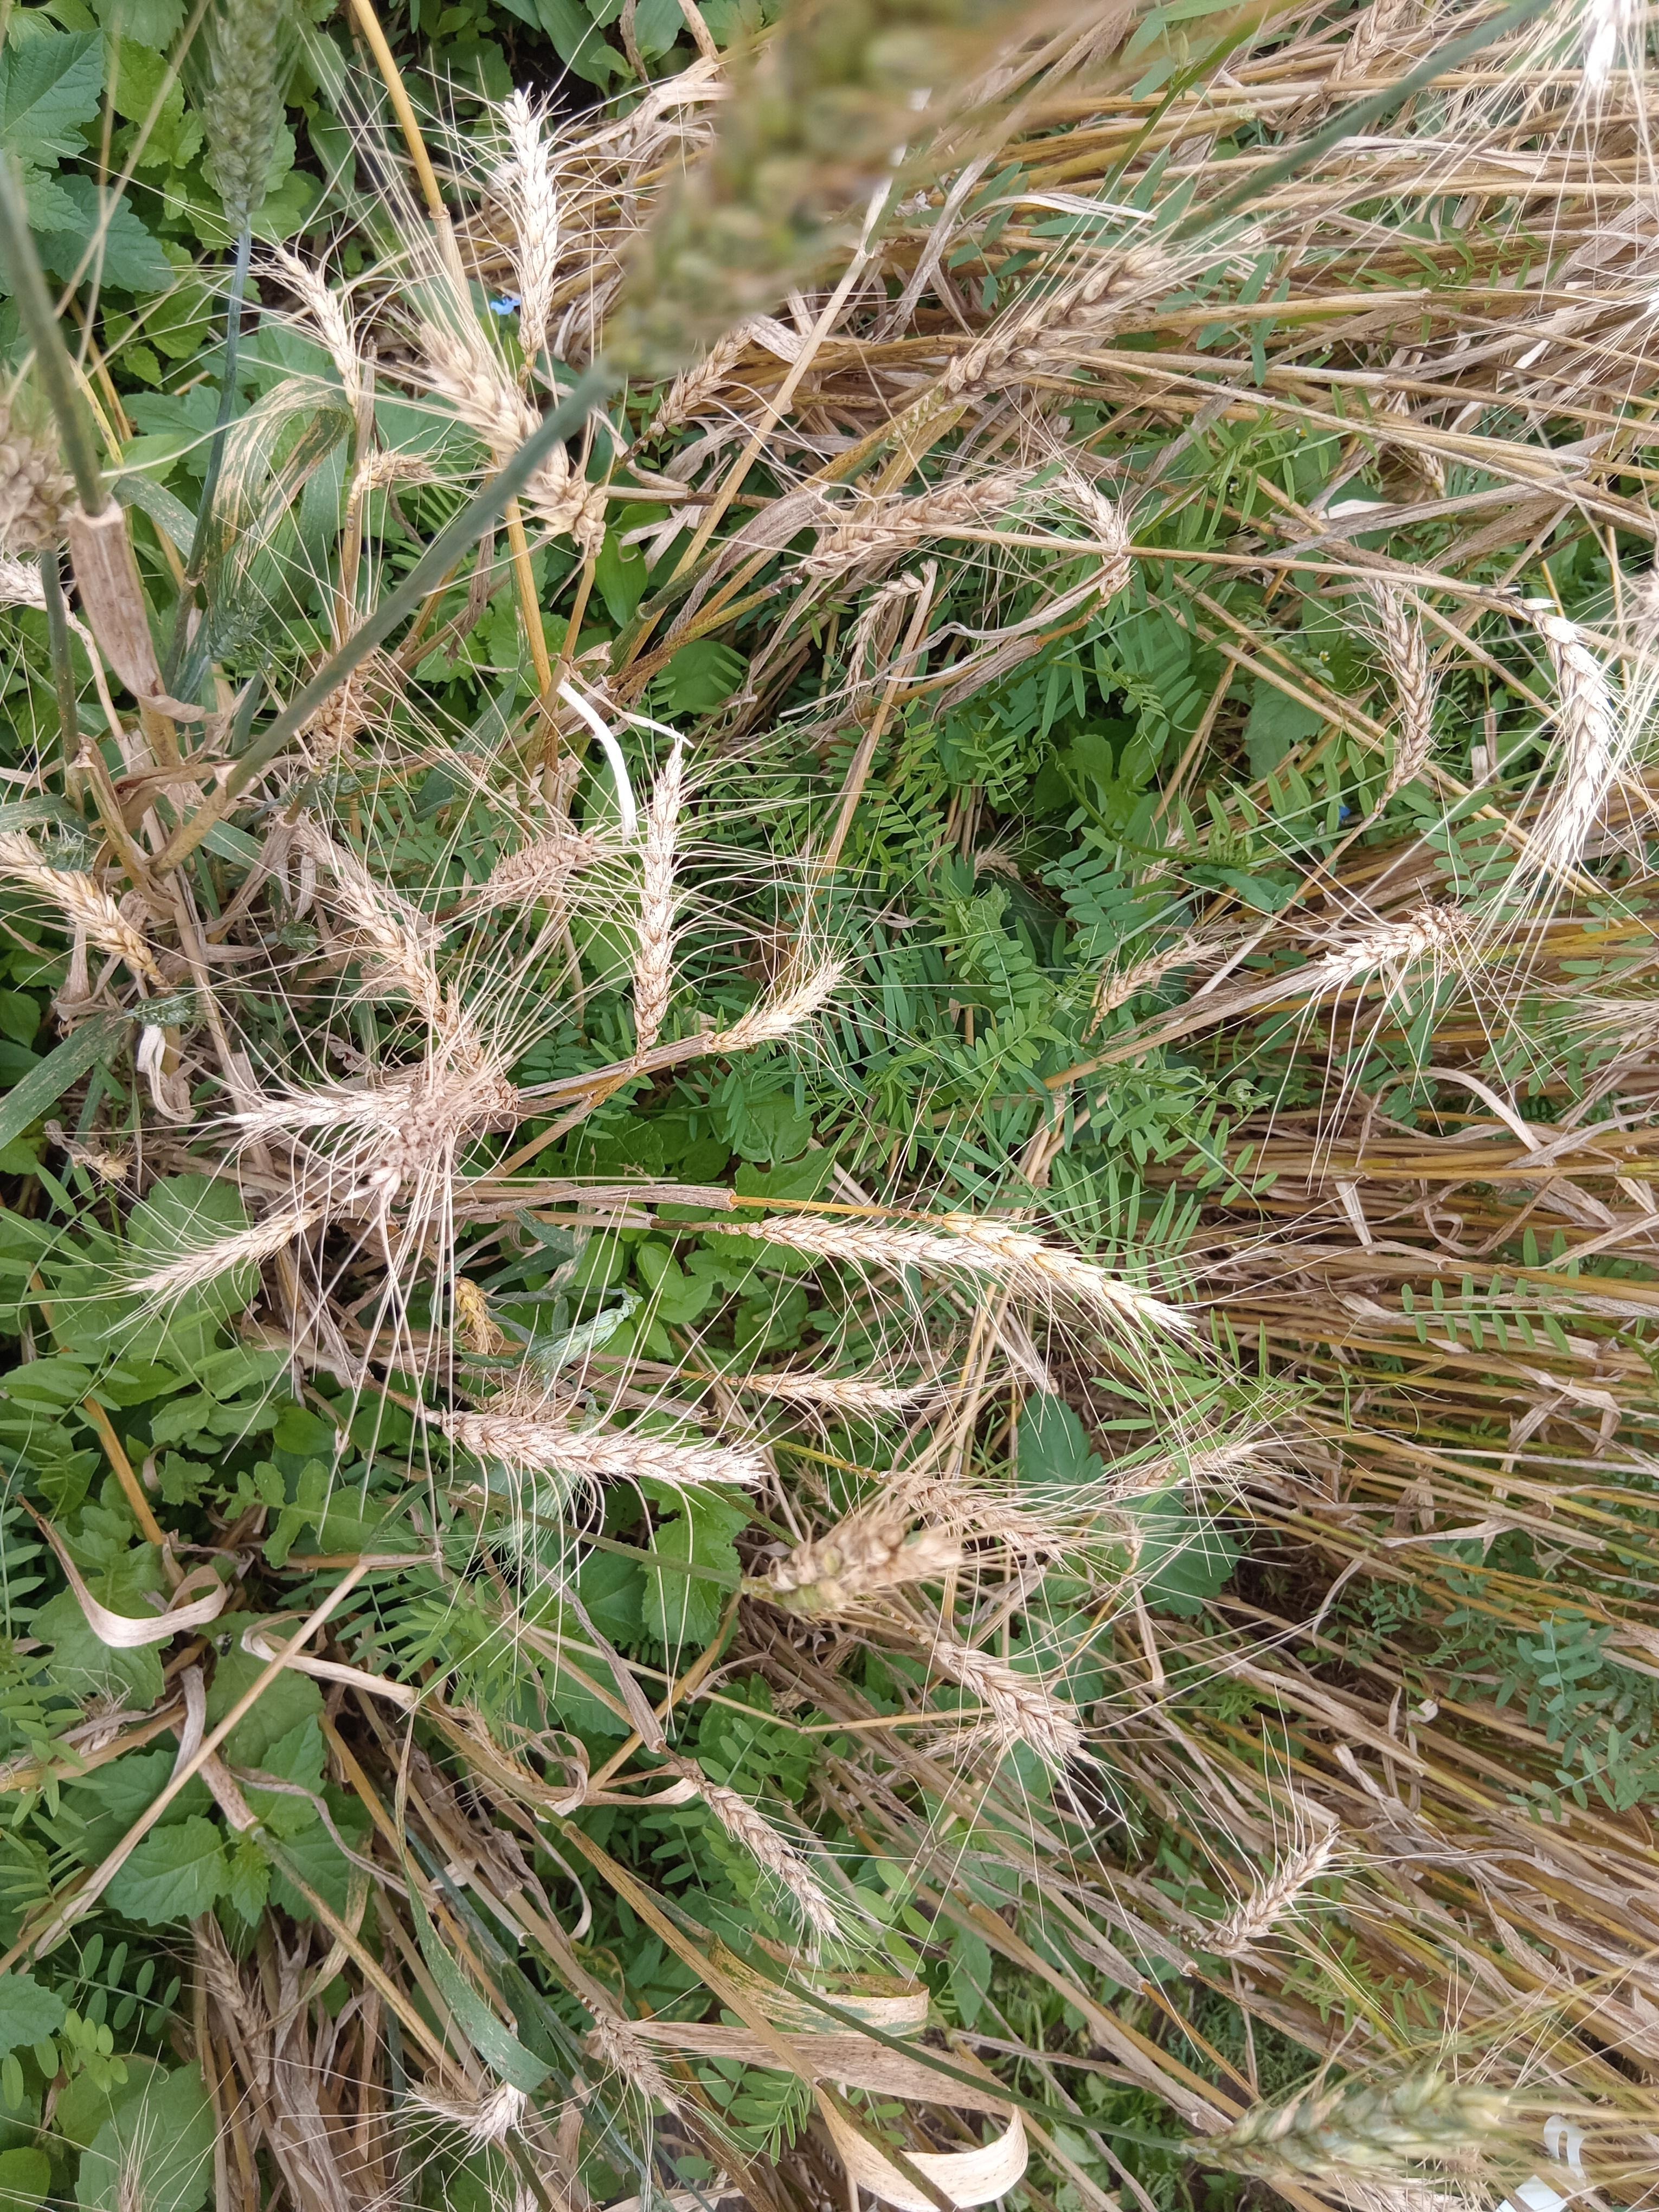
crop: wheat
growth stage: maturity
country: Kenya
